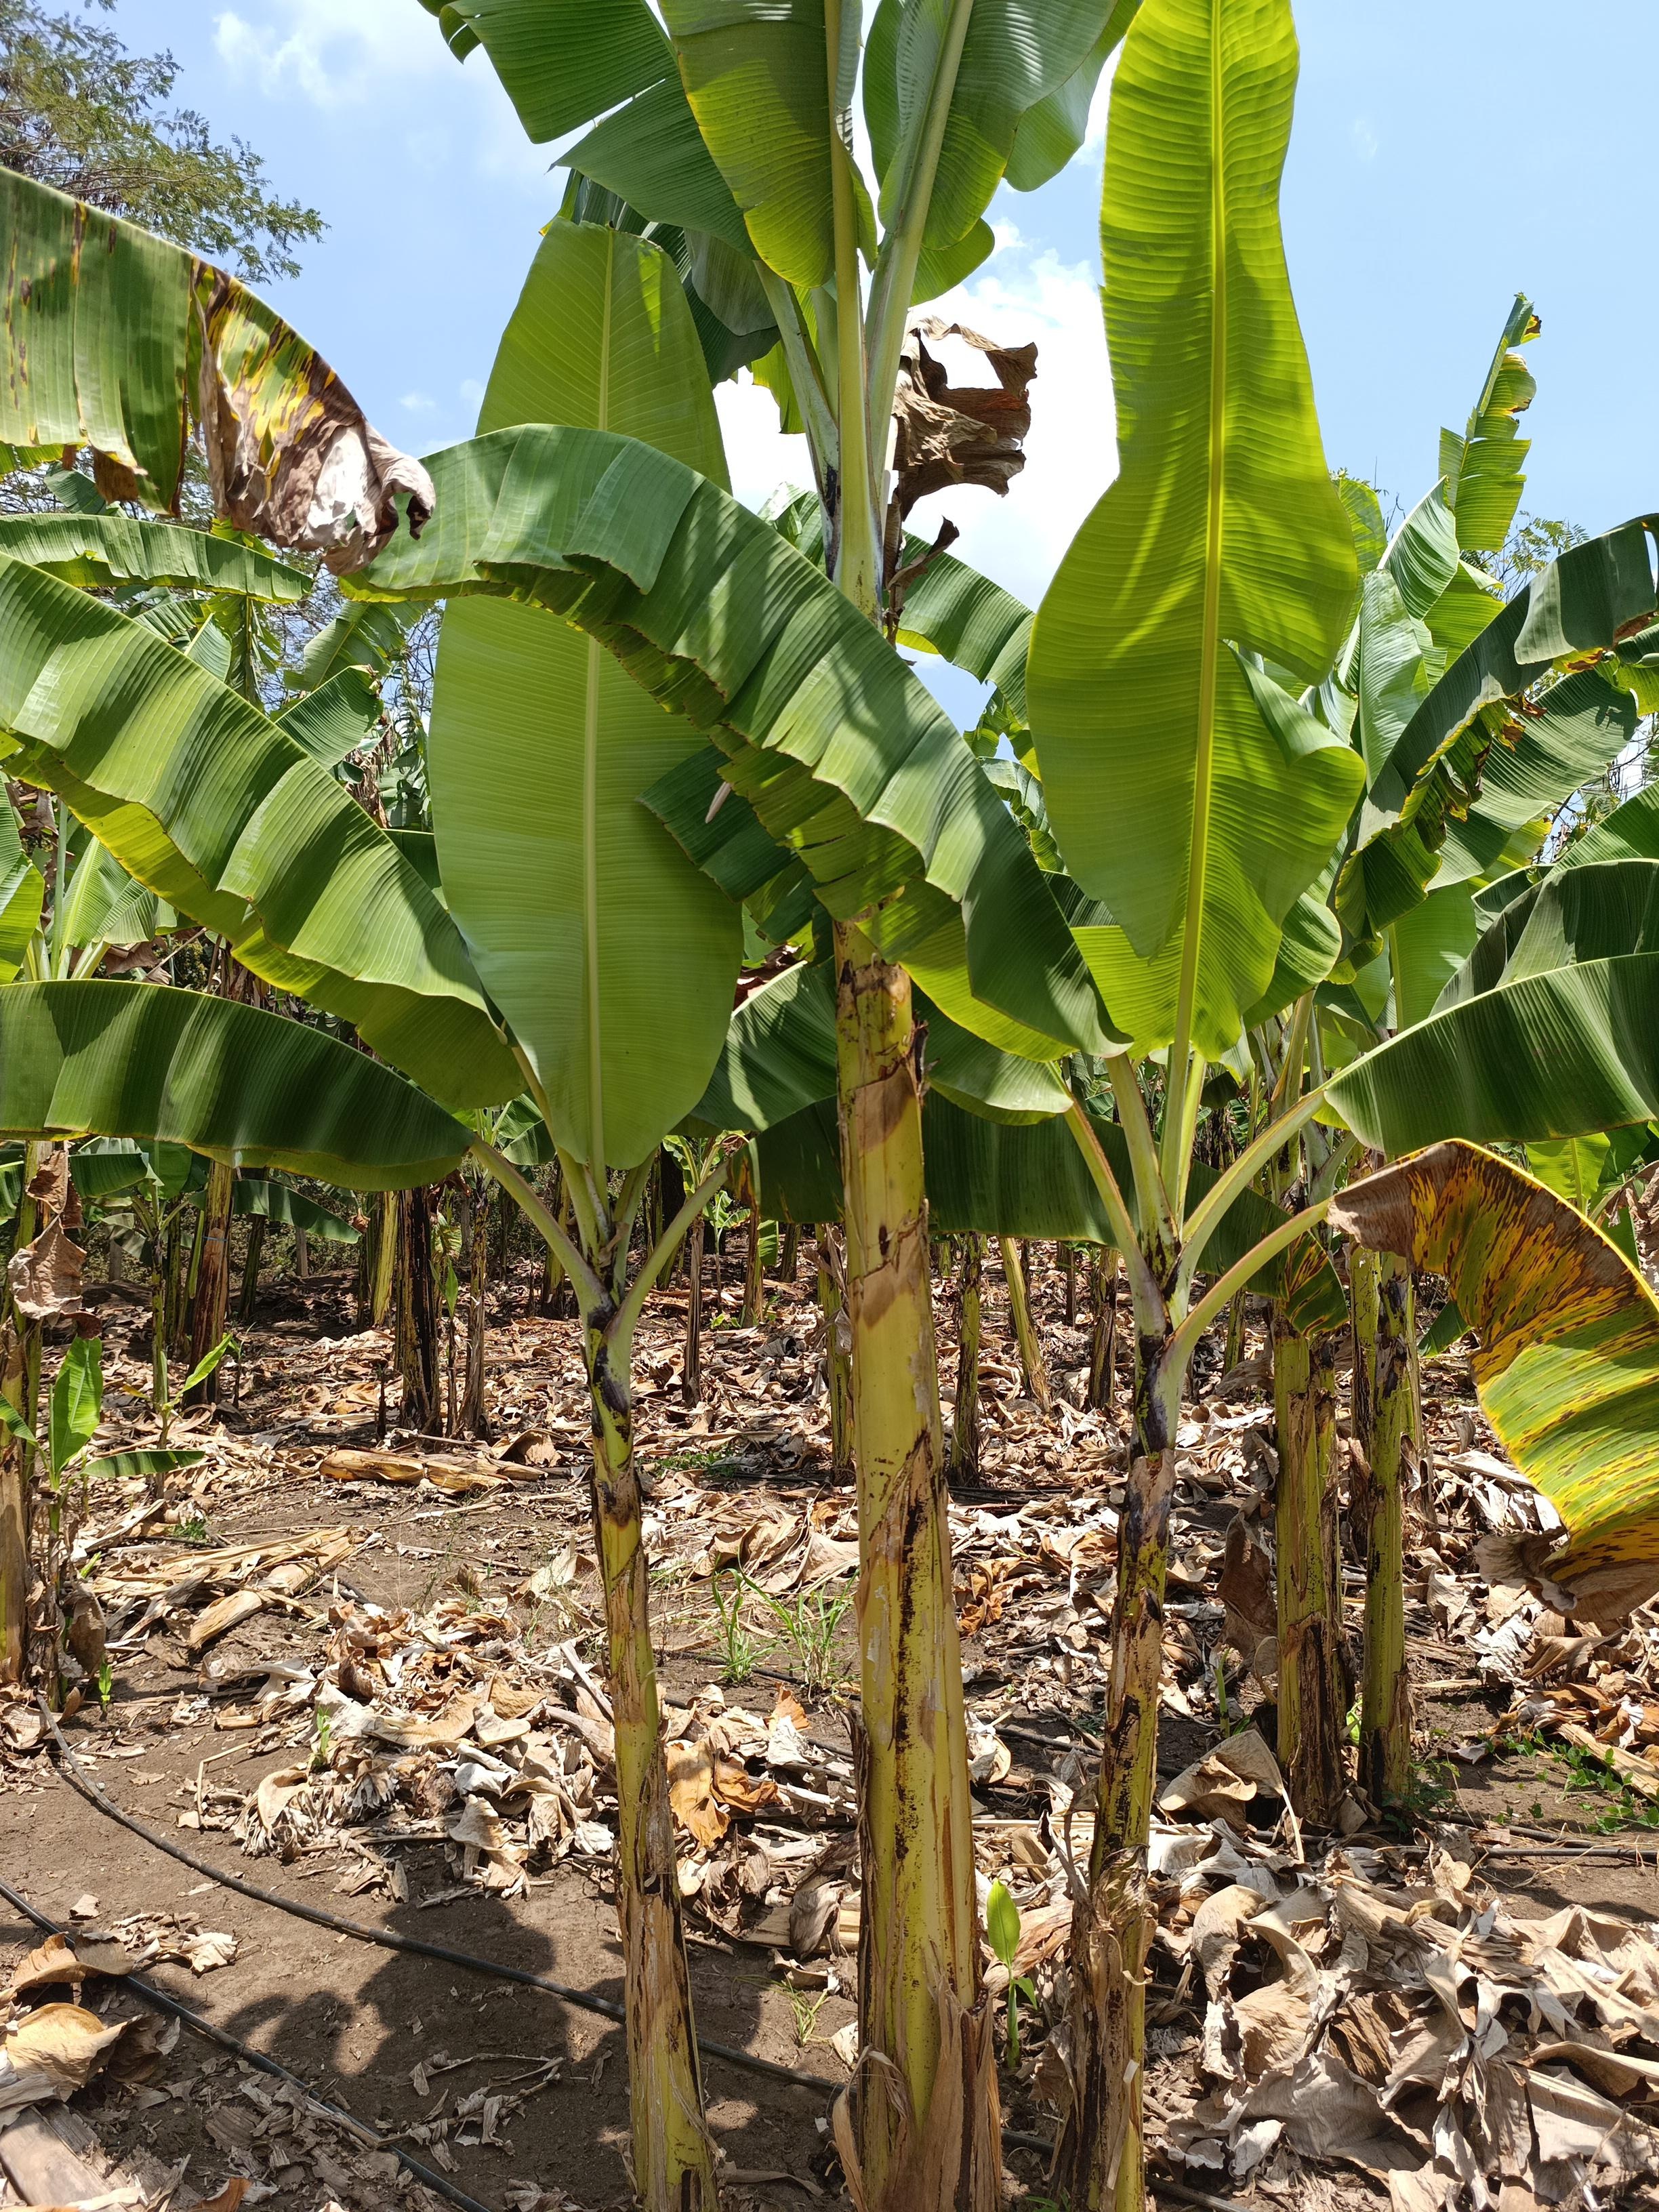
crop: banana
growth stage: vegetative
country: Tanzania
